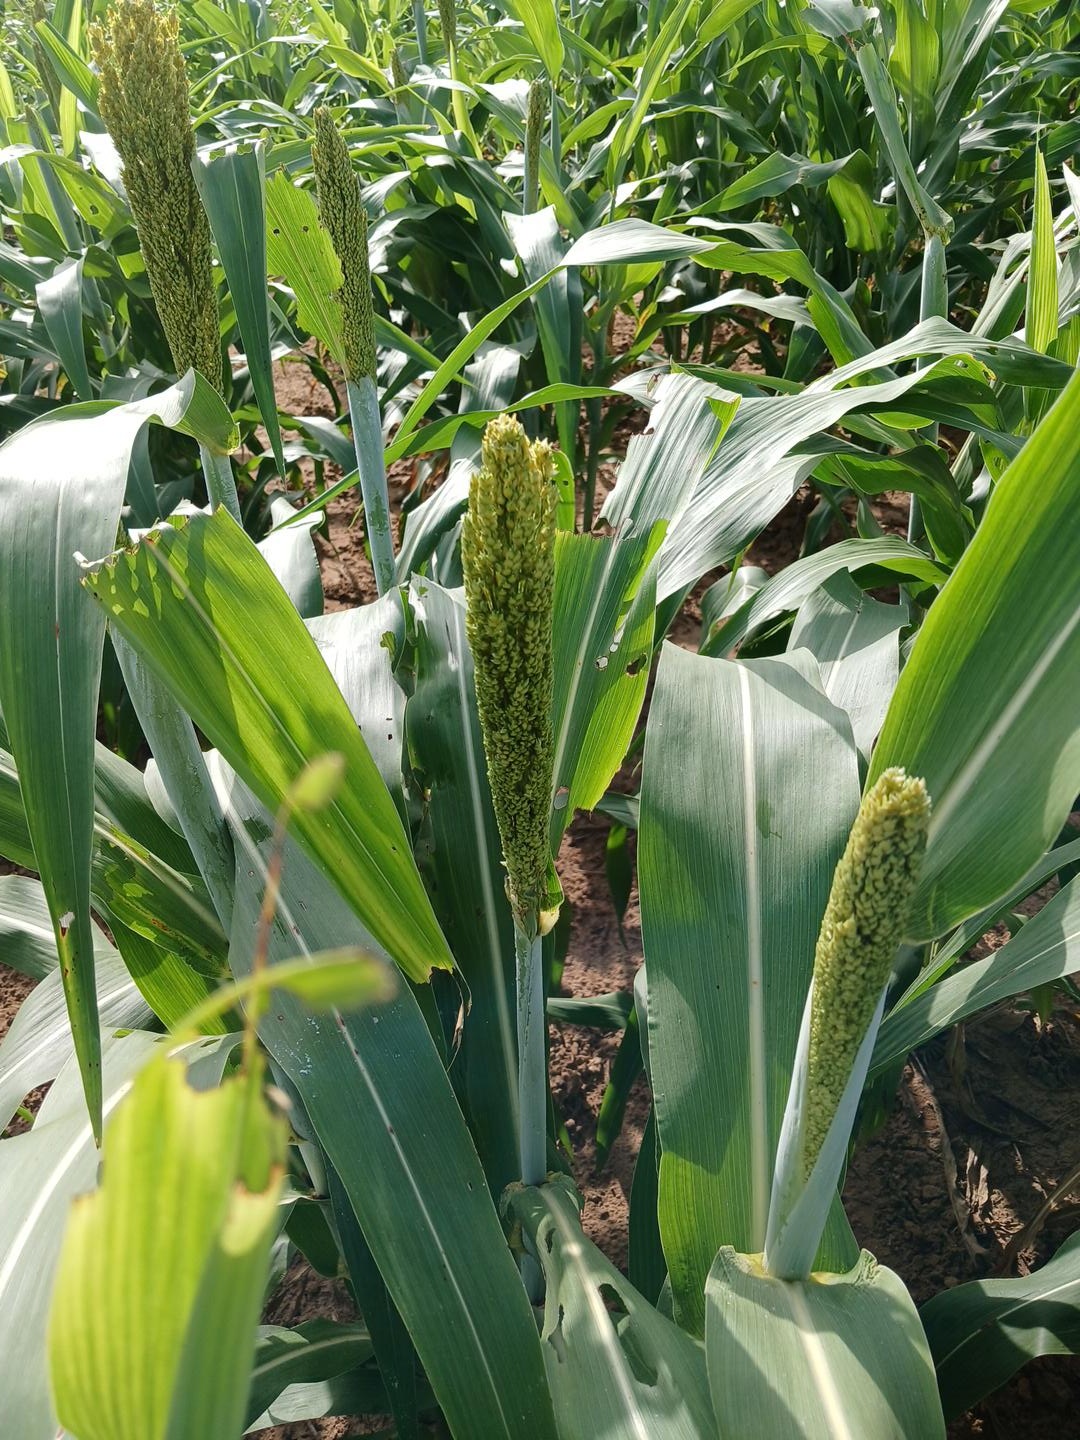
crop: sorghum
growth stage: heading tuber
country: Senegal
